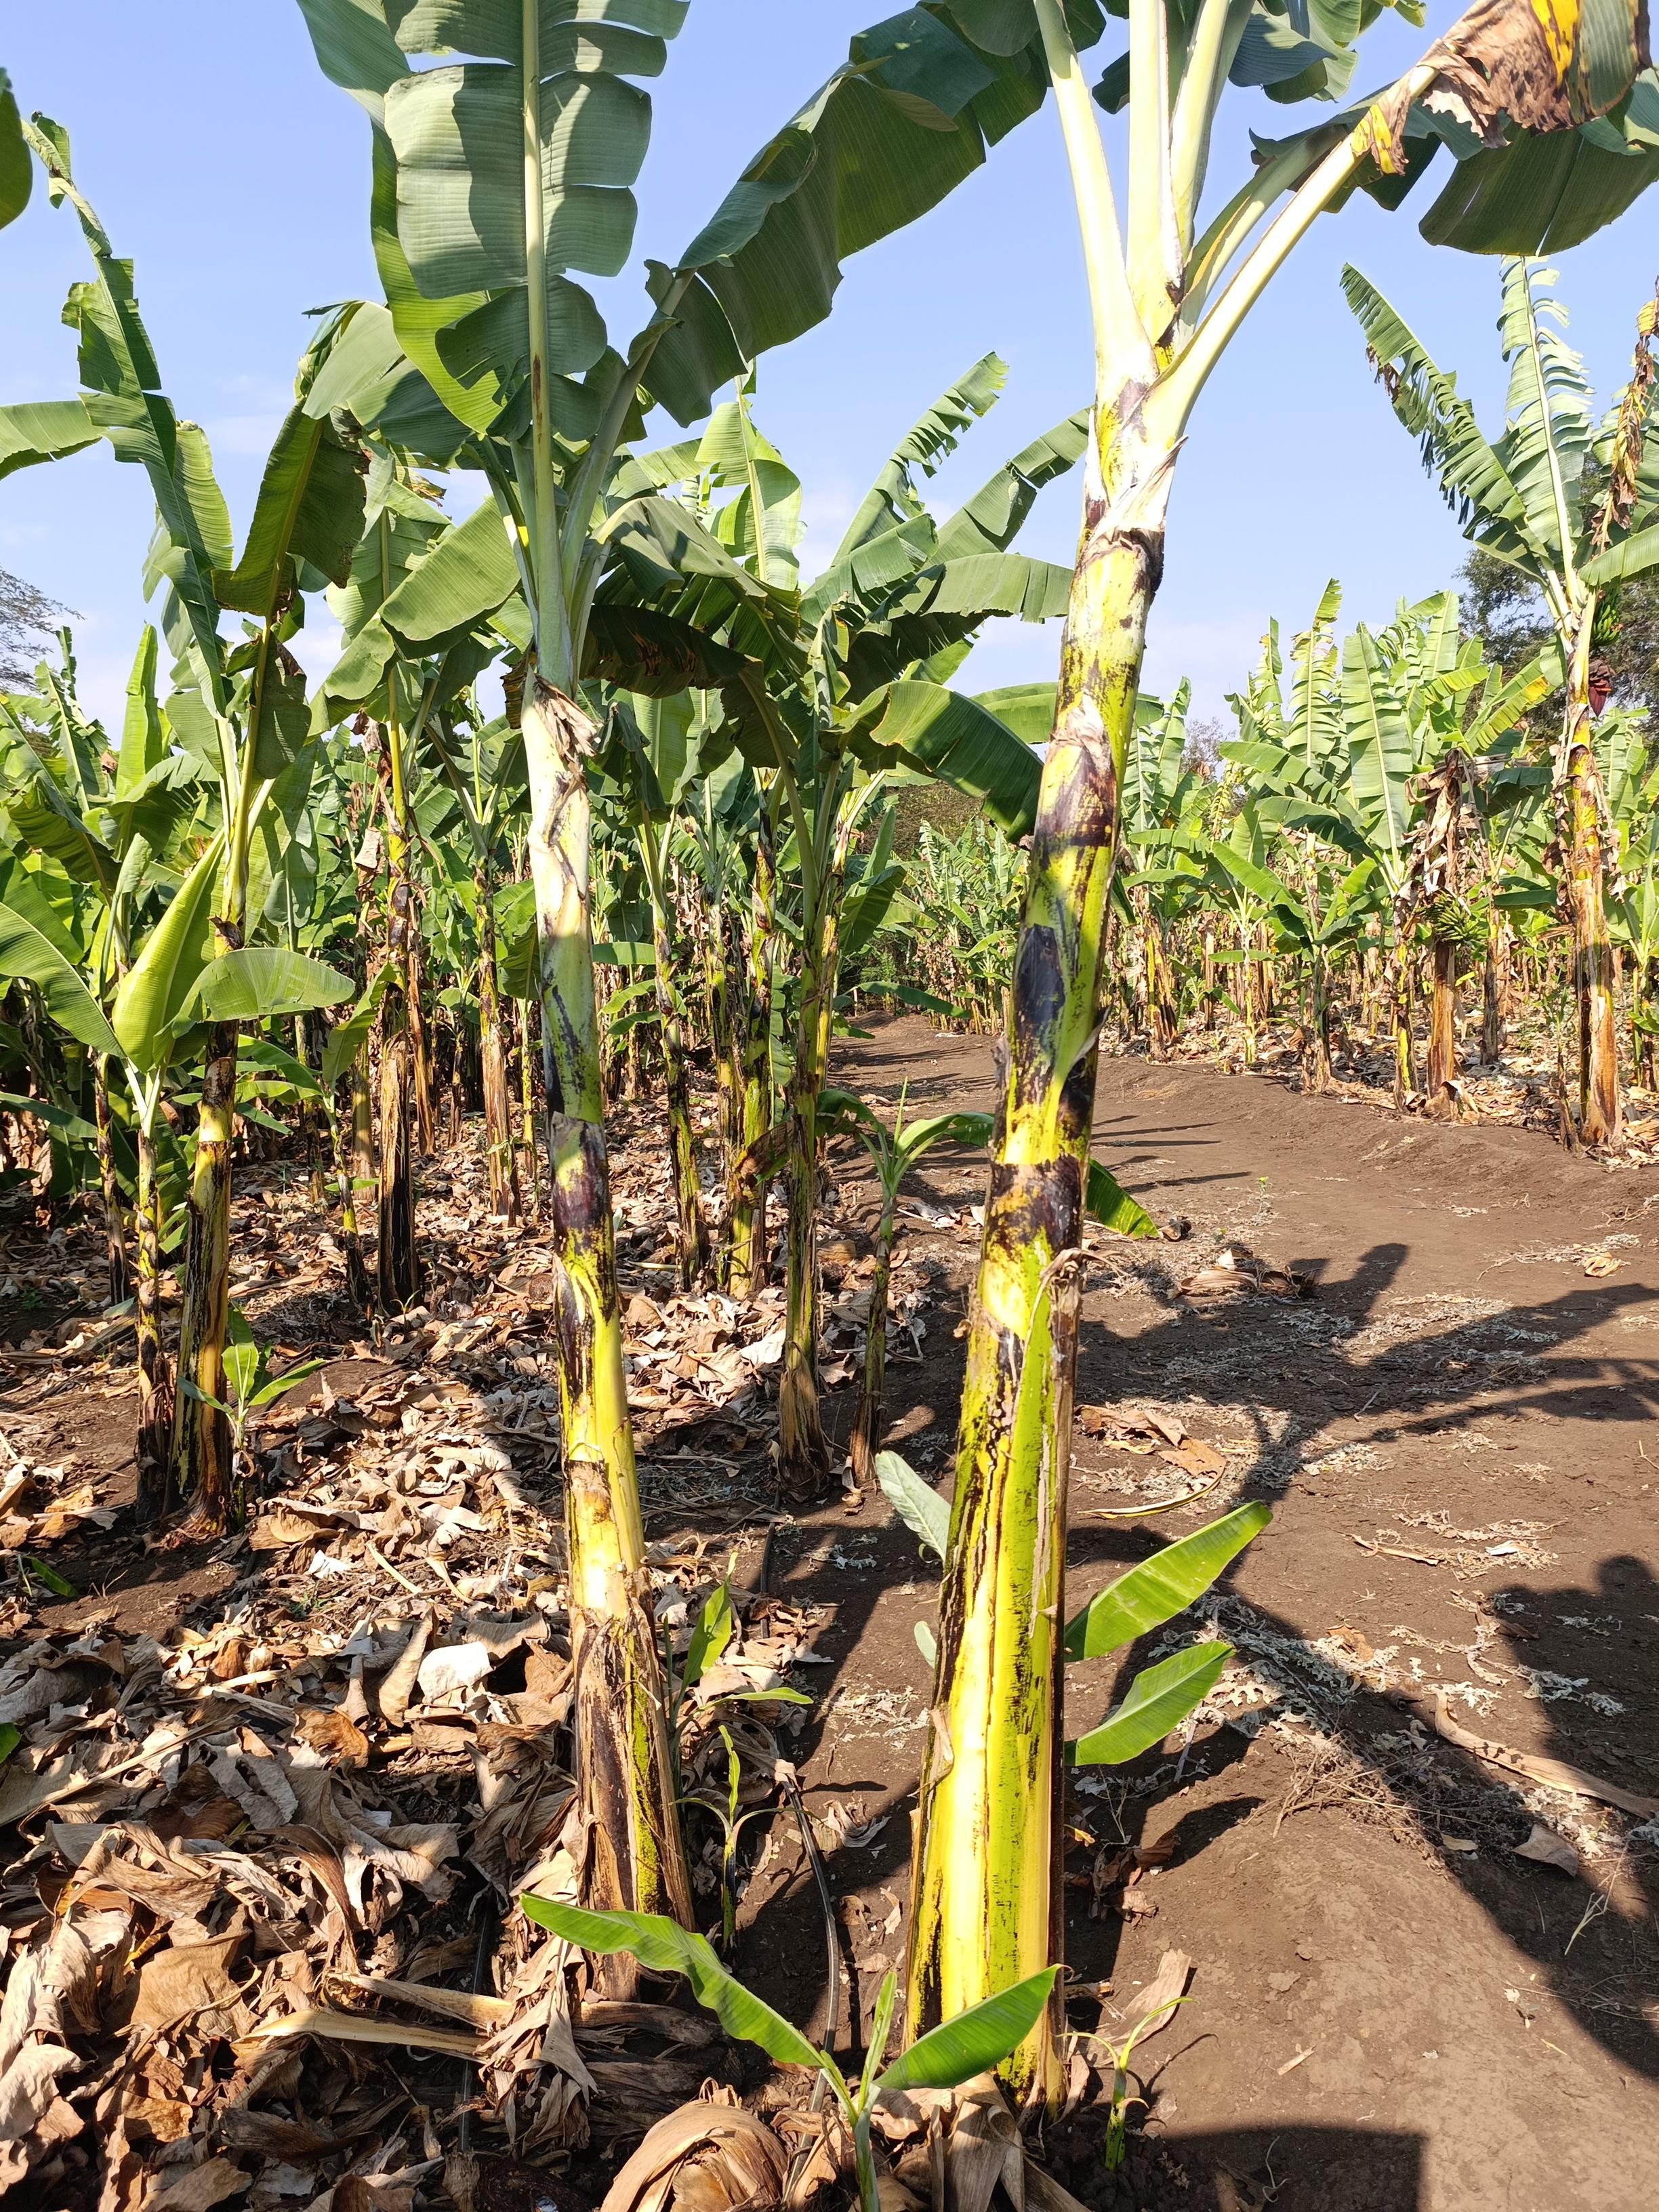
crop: banana
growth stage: vegetative
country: Tanzania
